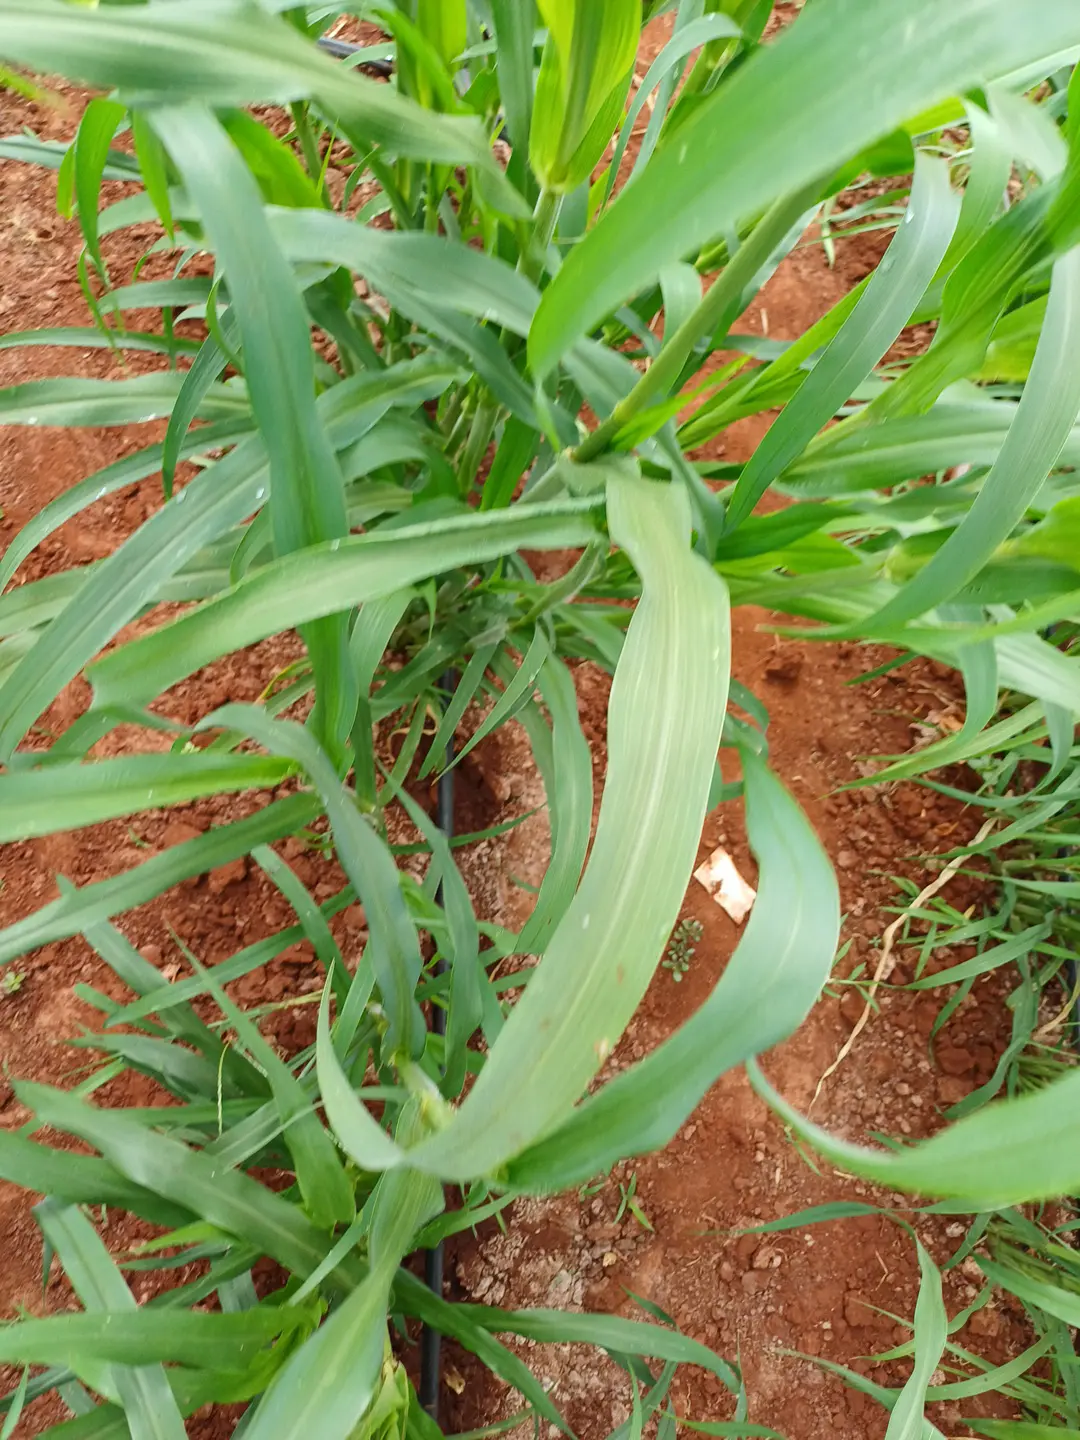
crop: pearl millet
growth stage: flowering
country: Kenya
